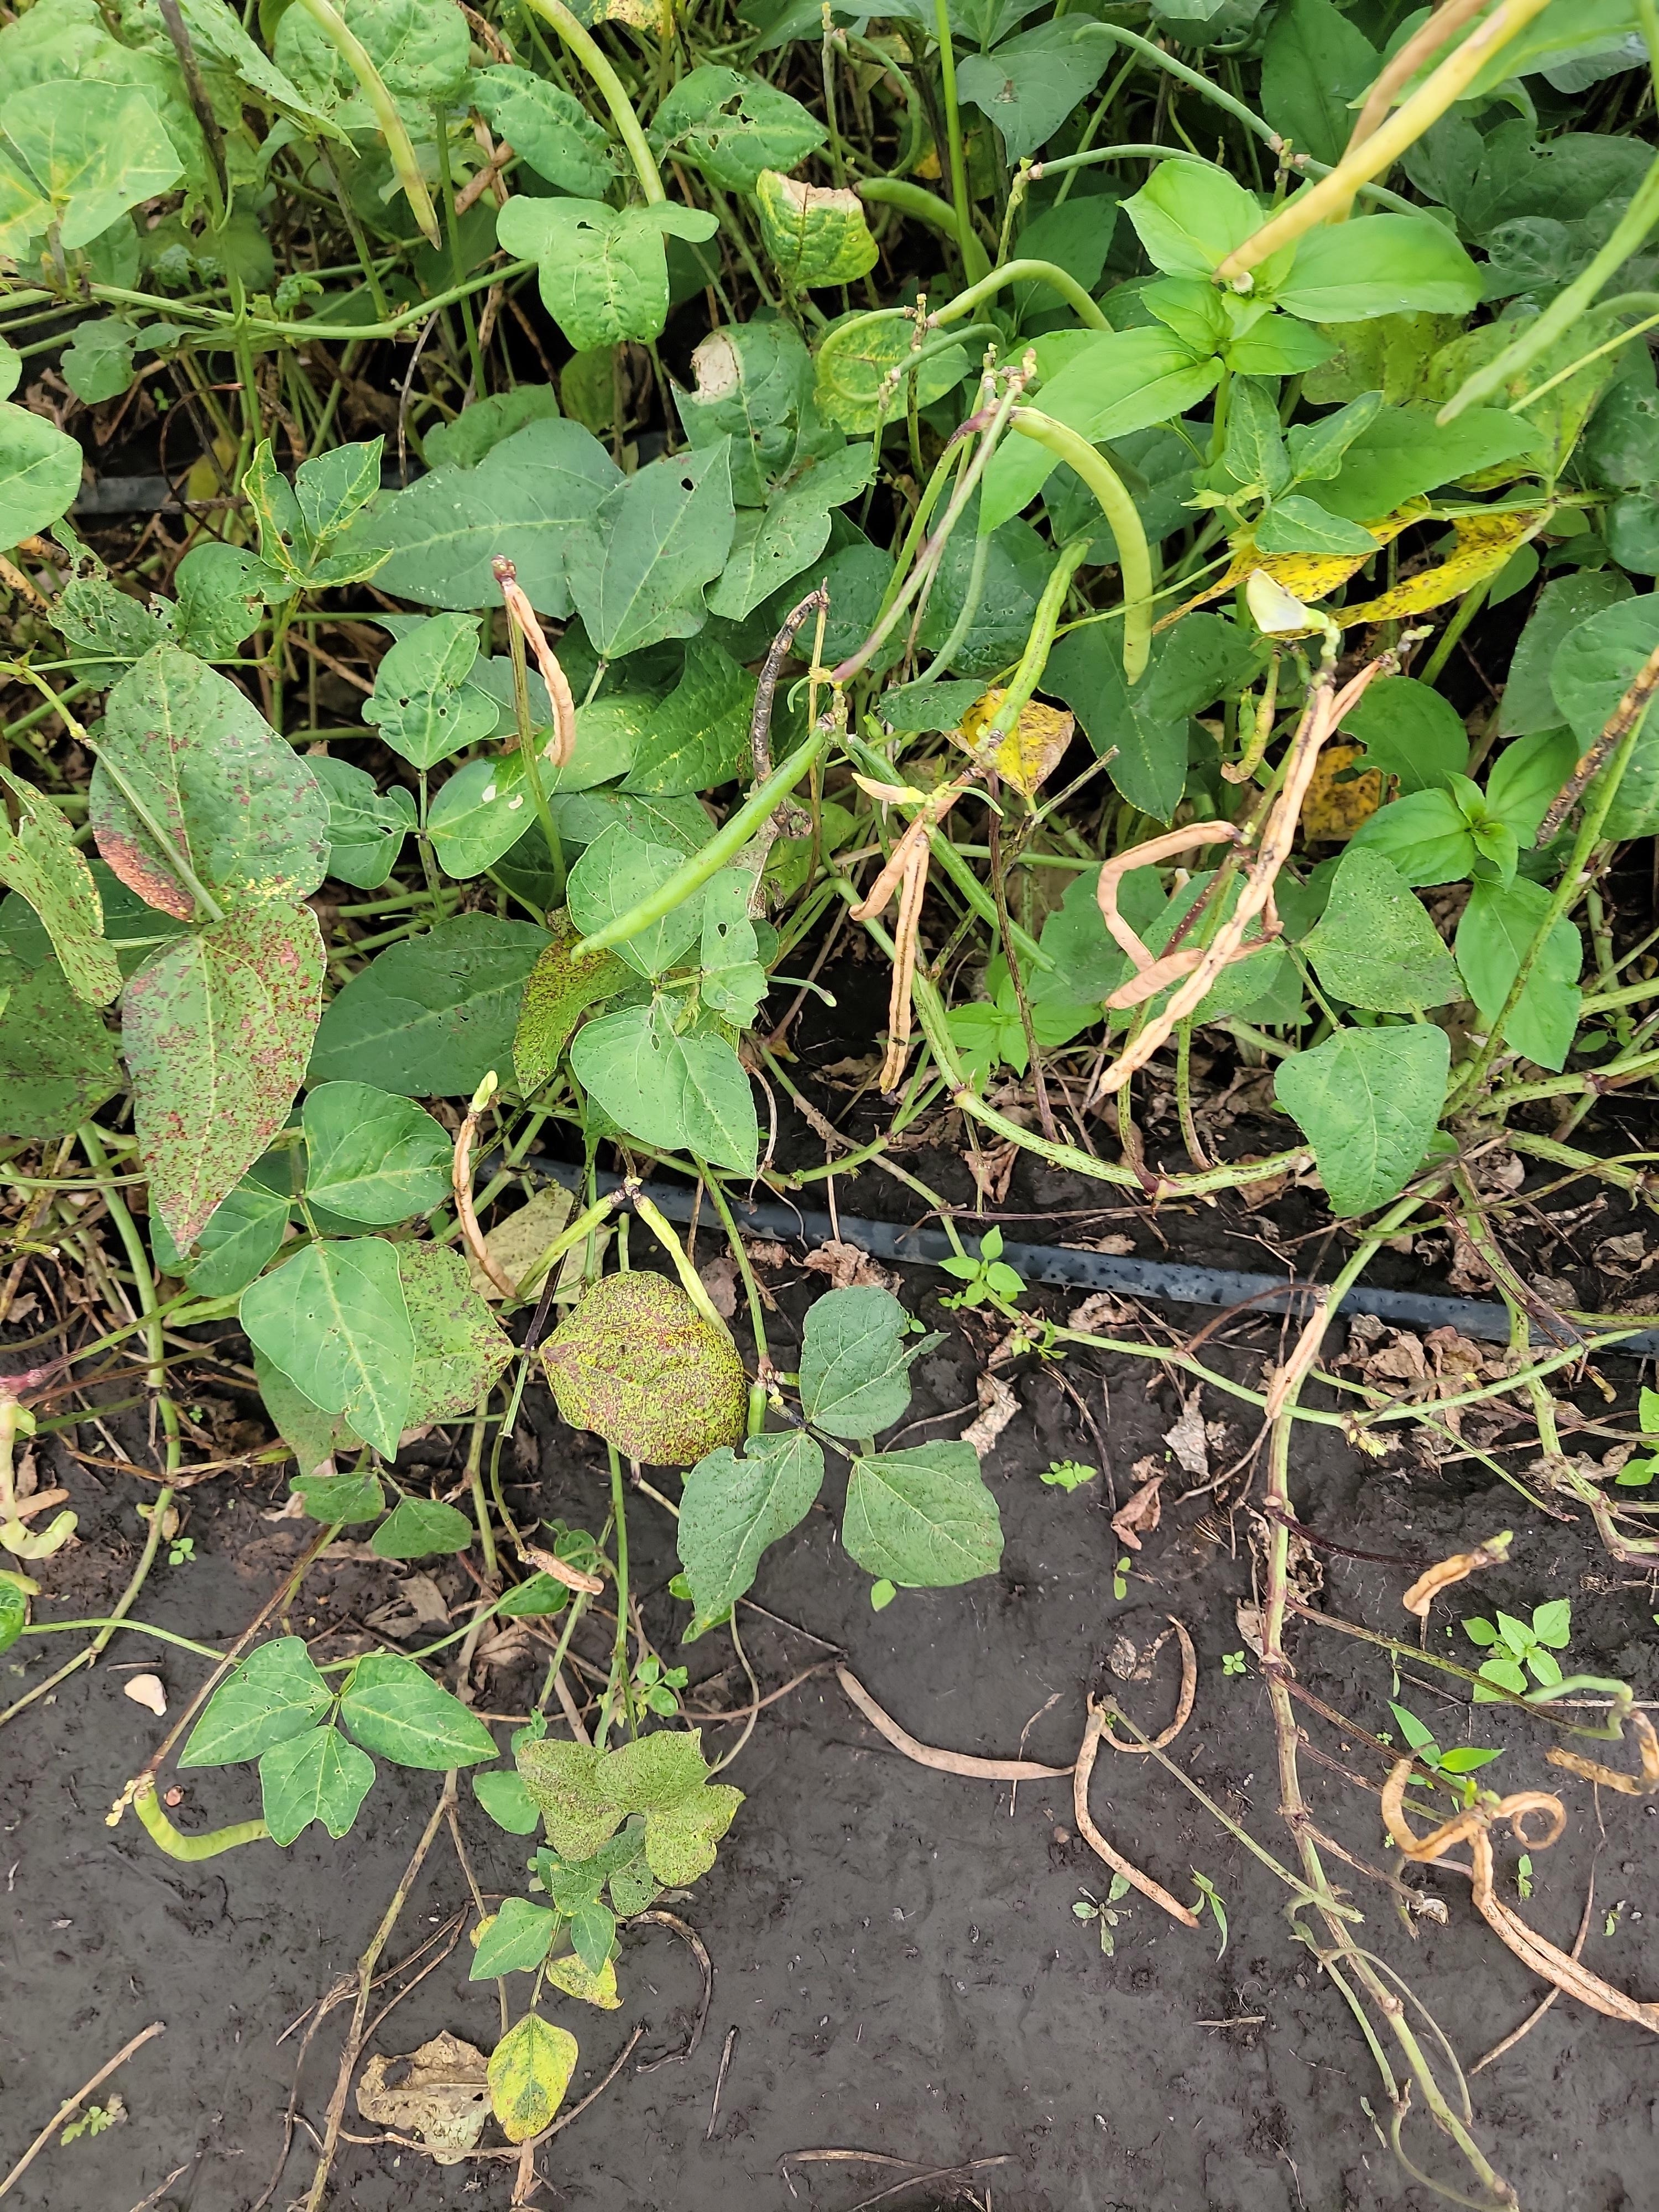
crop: cowpea
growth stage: development pod
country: Tanzania
